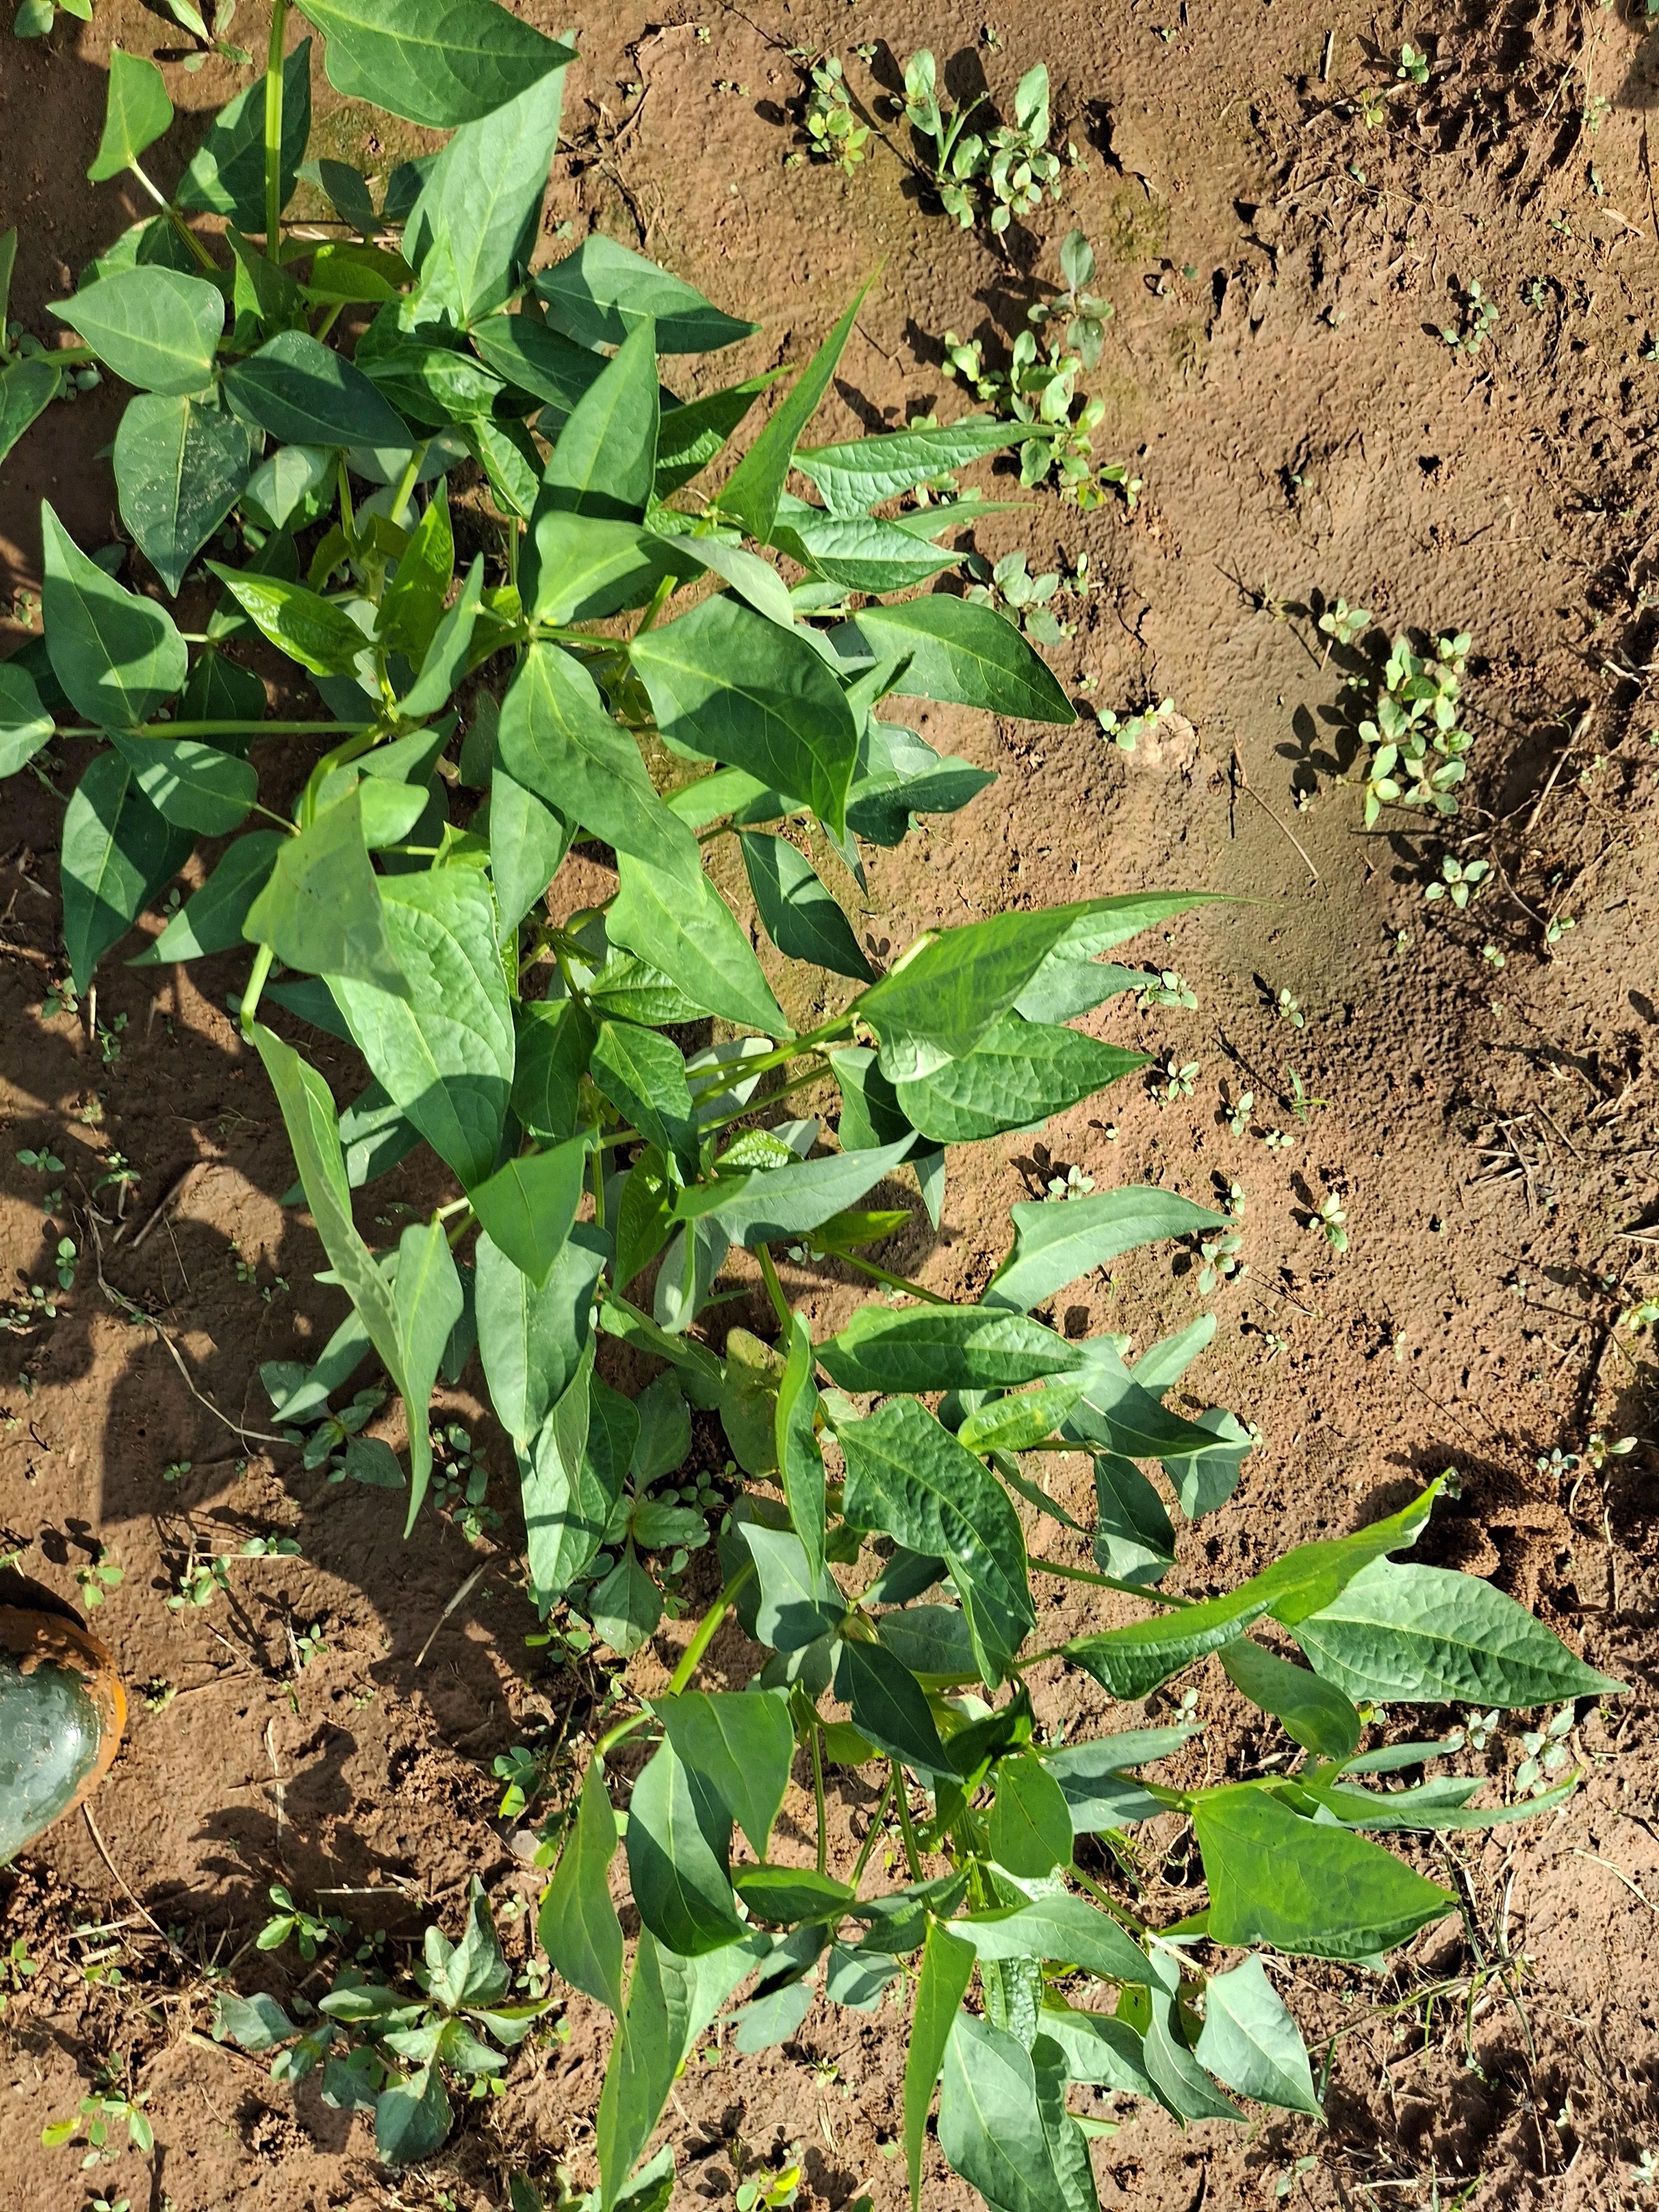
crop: cowpea
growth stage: sprouting emergence
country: Nigeria
